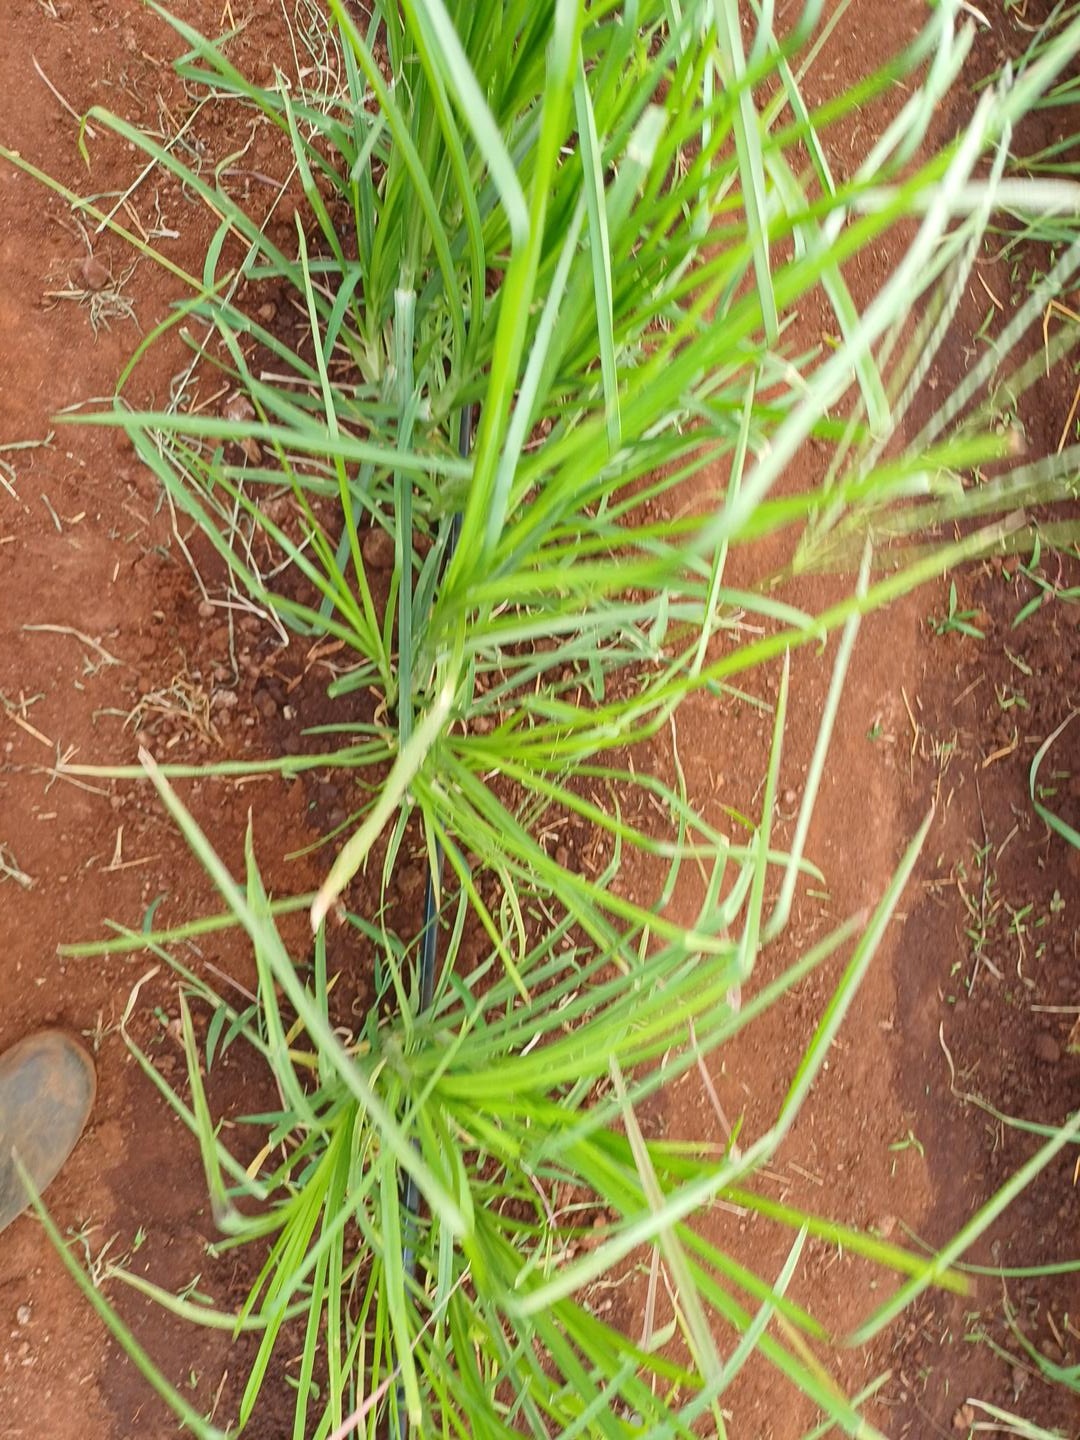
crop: finger millet
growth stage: vegetative
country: Kenya
